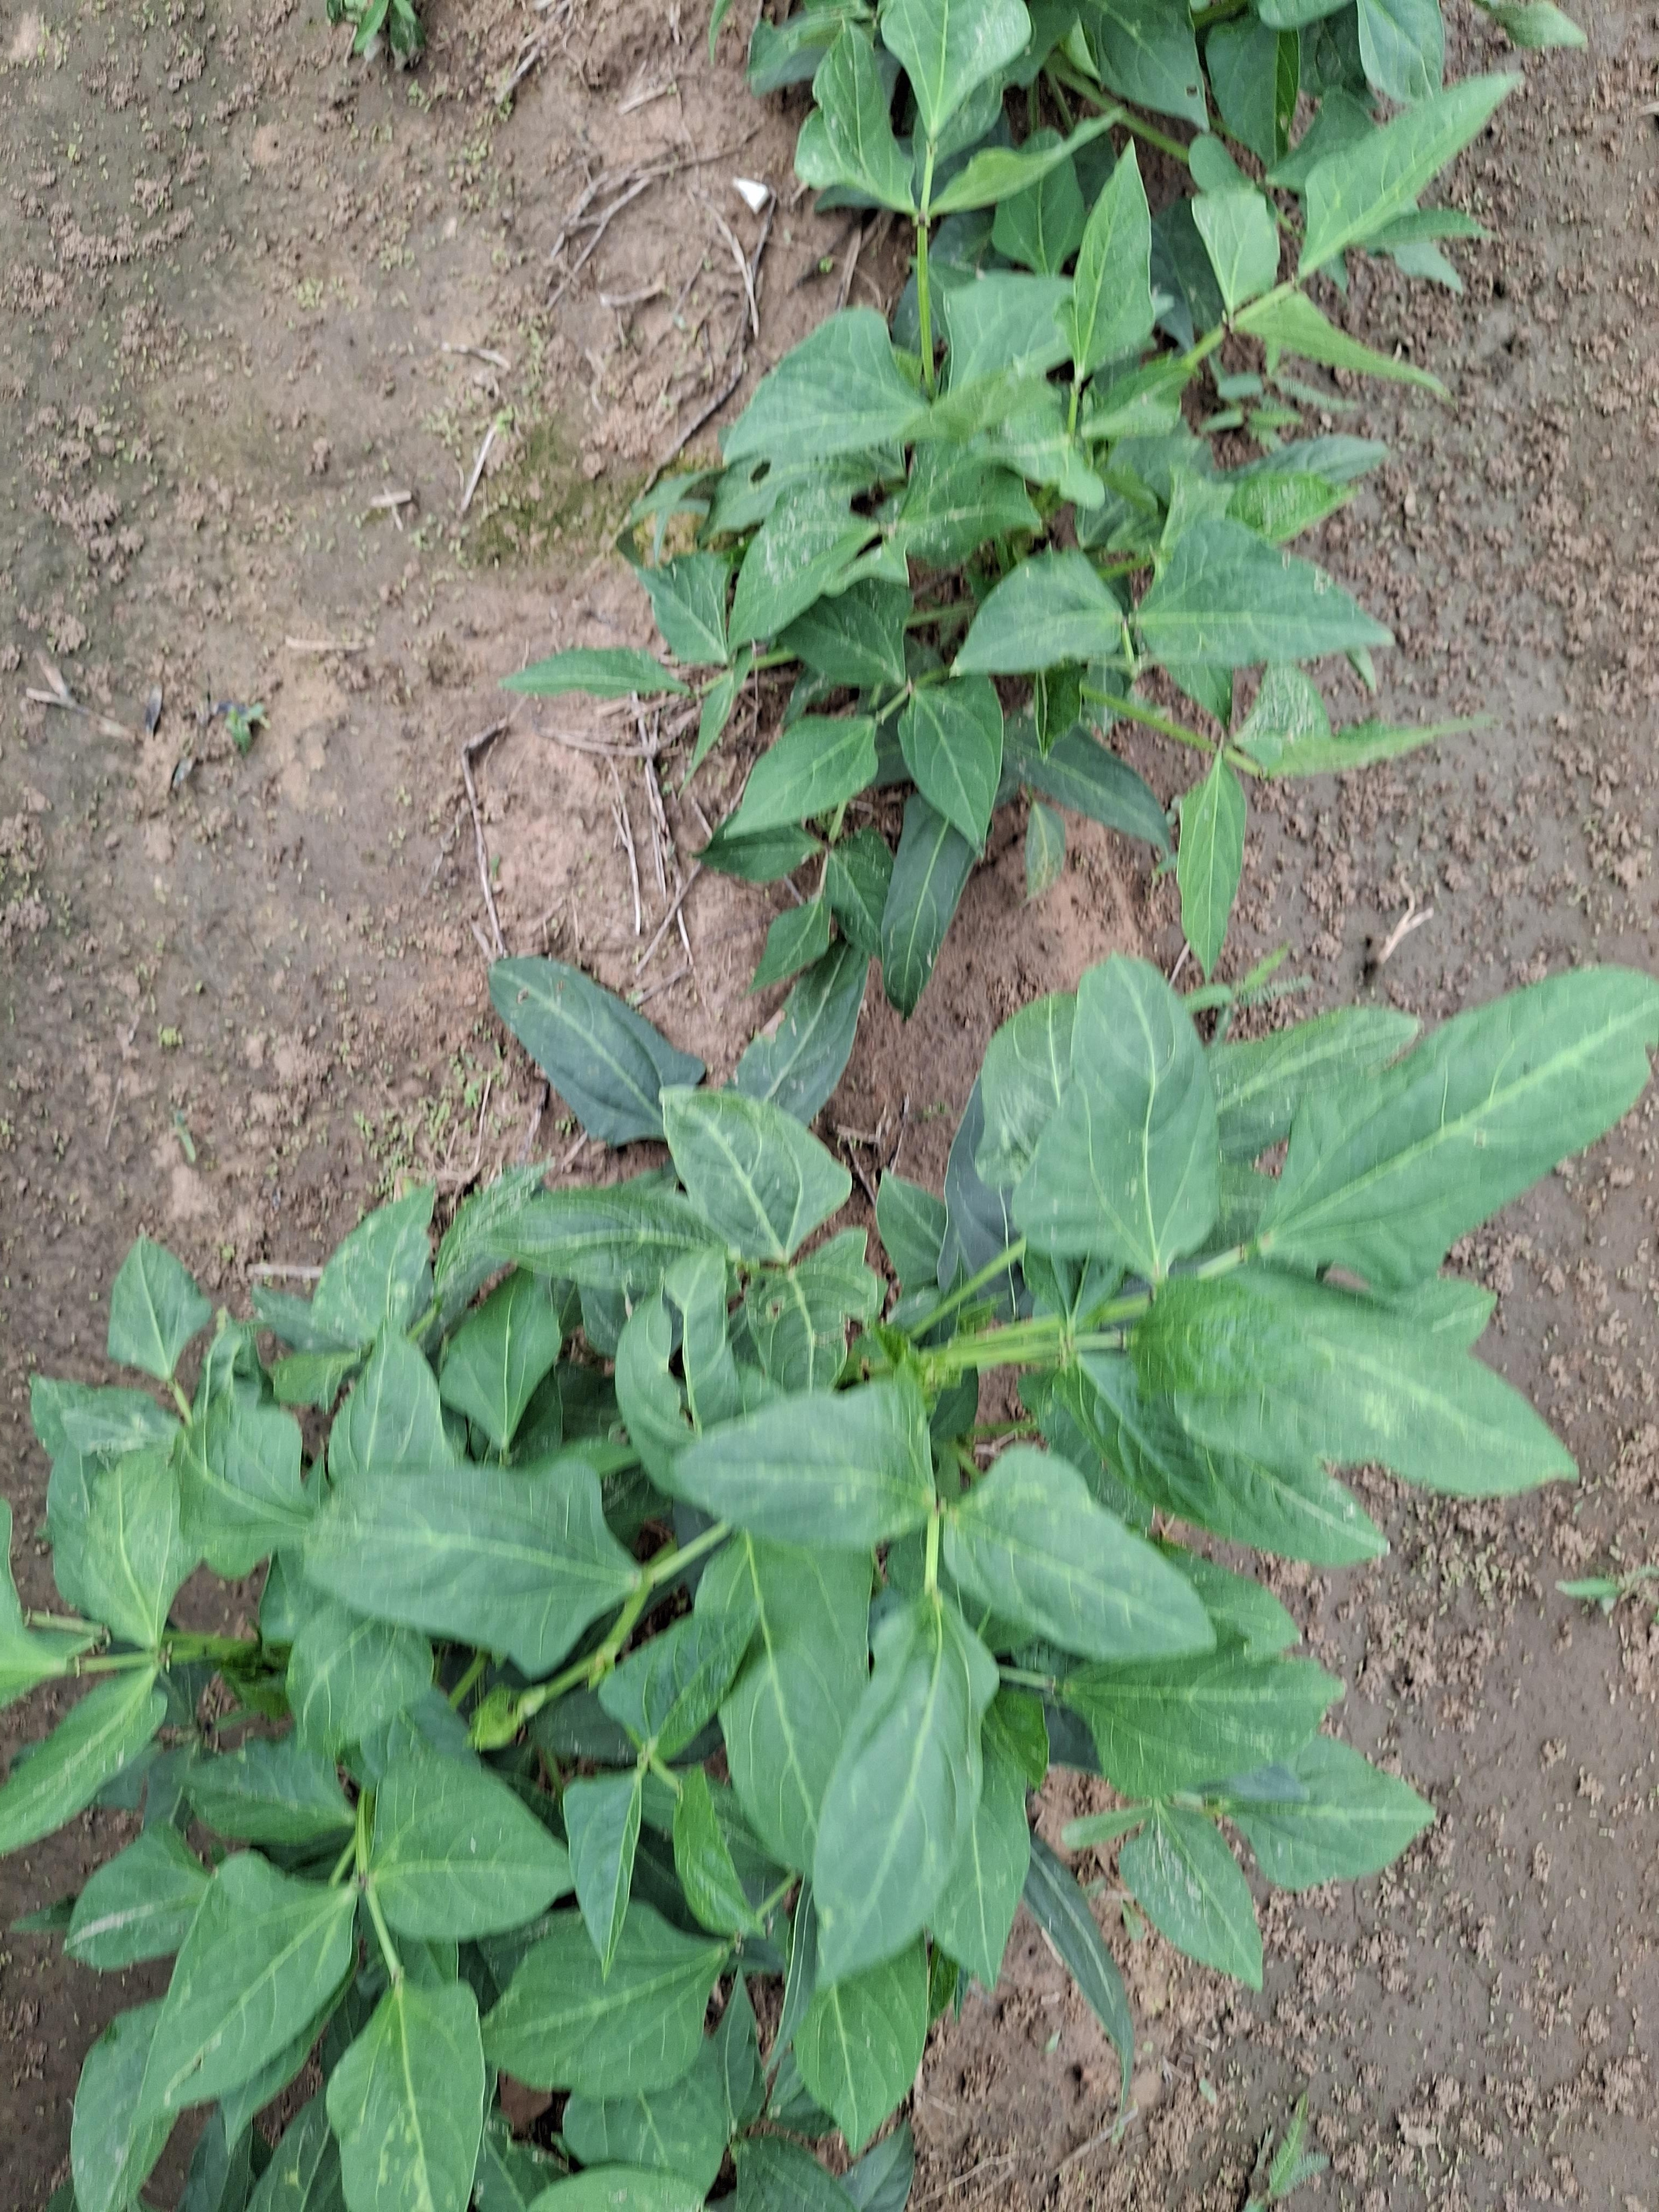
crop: cowpea
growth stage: vegetative
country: Nigeria
